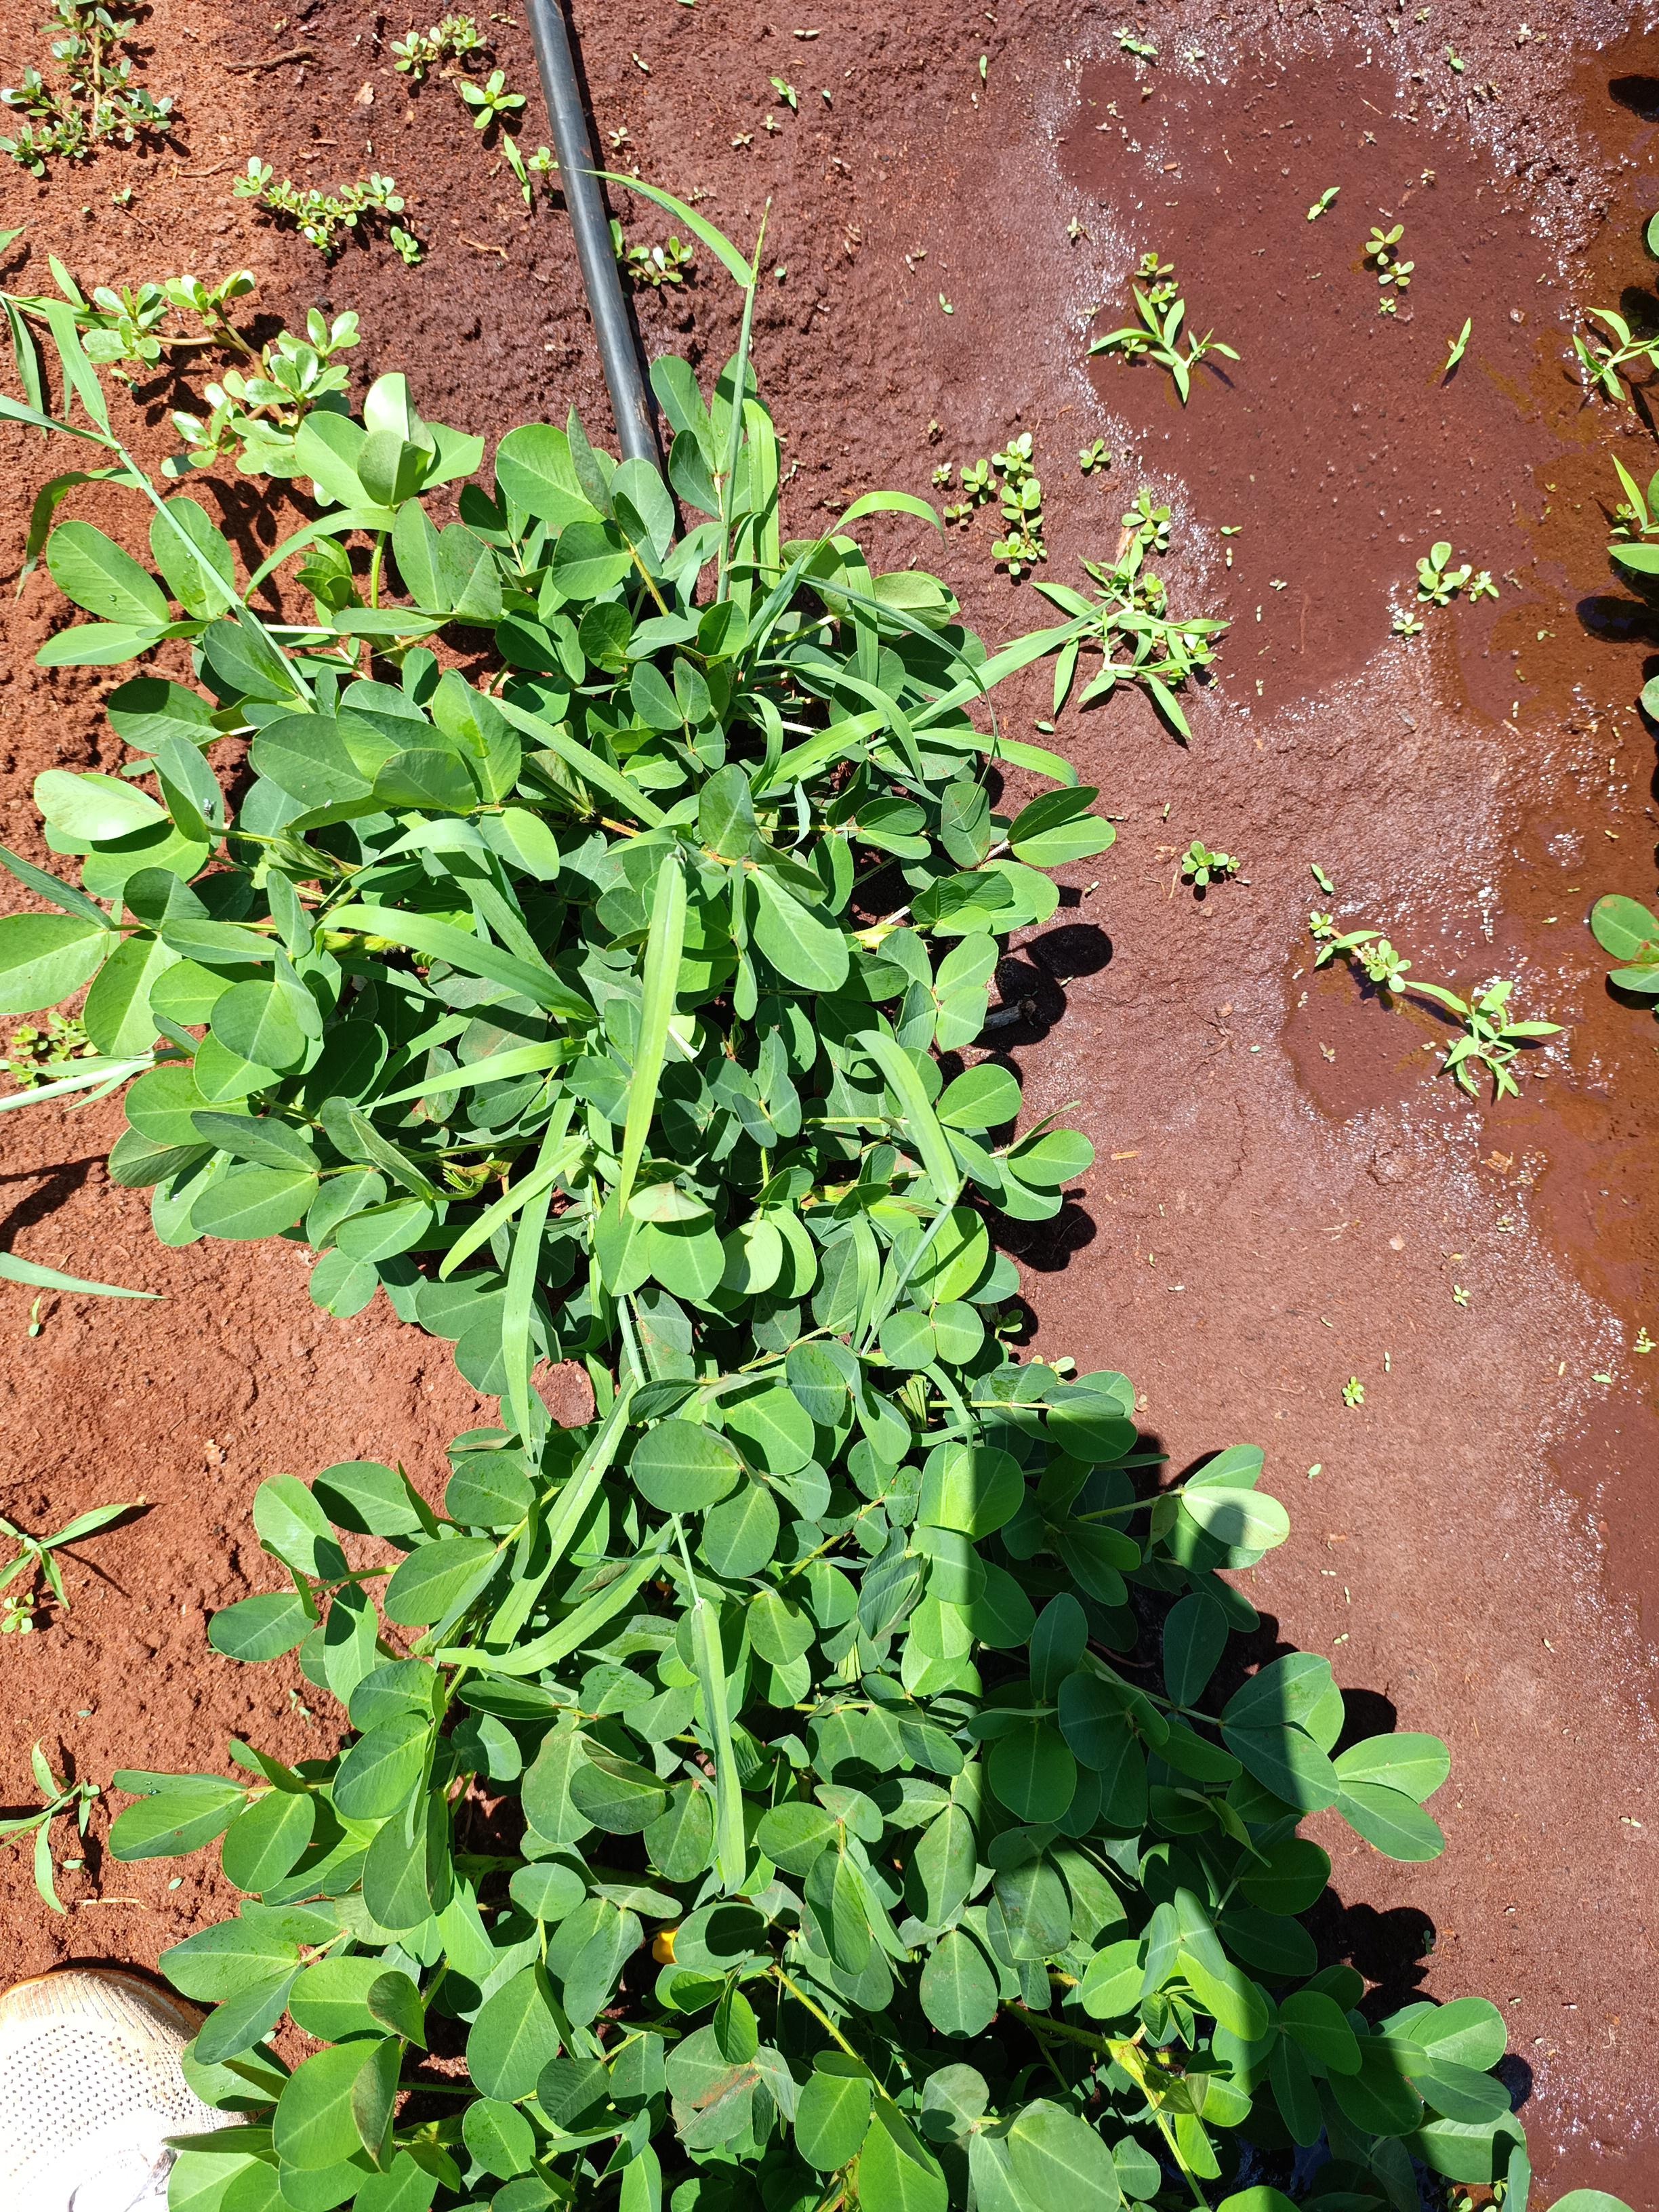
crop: groundnut
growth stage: flowering
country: Kenya
